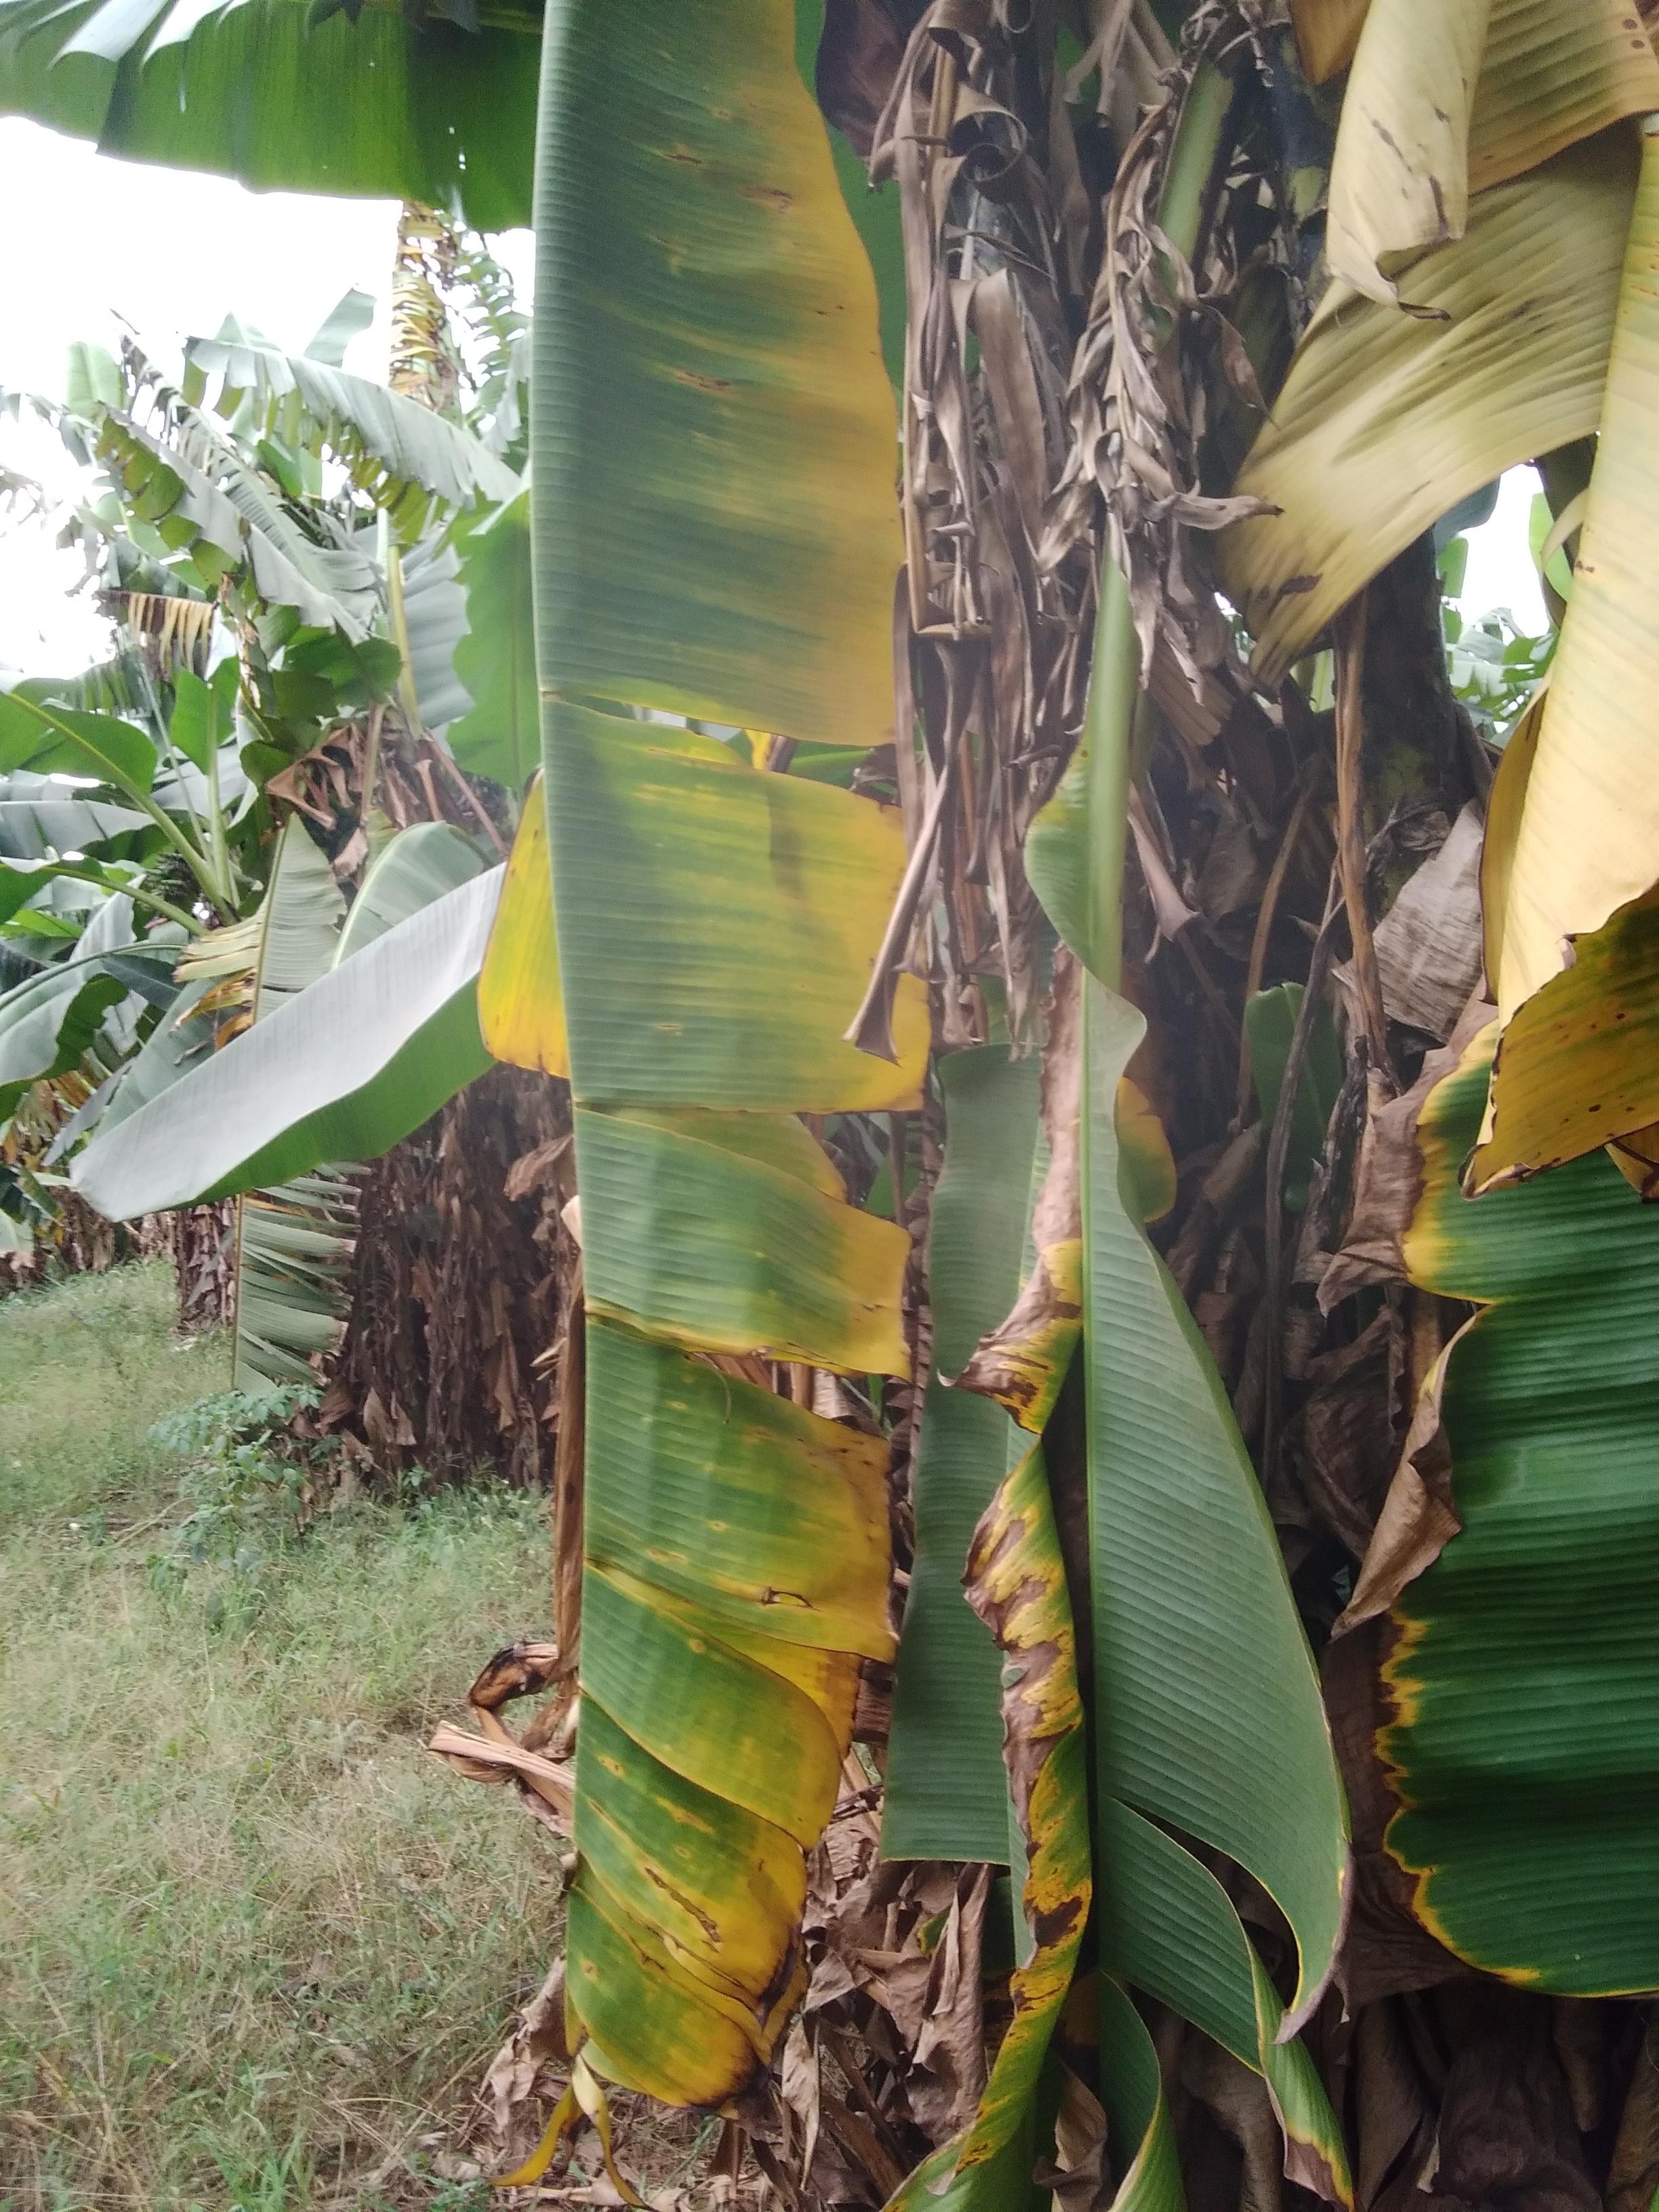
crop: banana
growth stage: vegetative
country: Uganda
